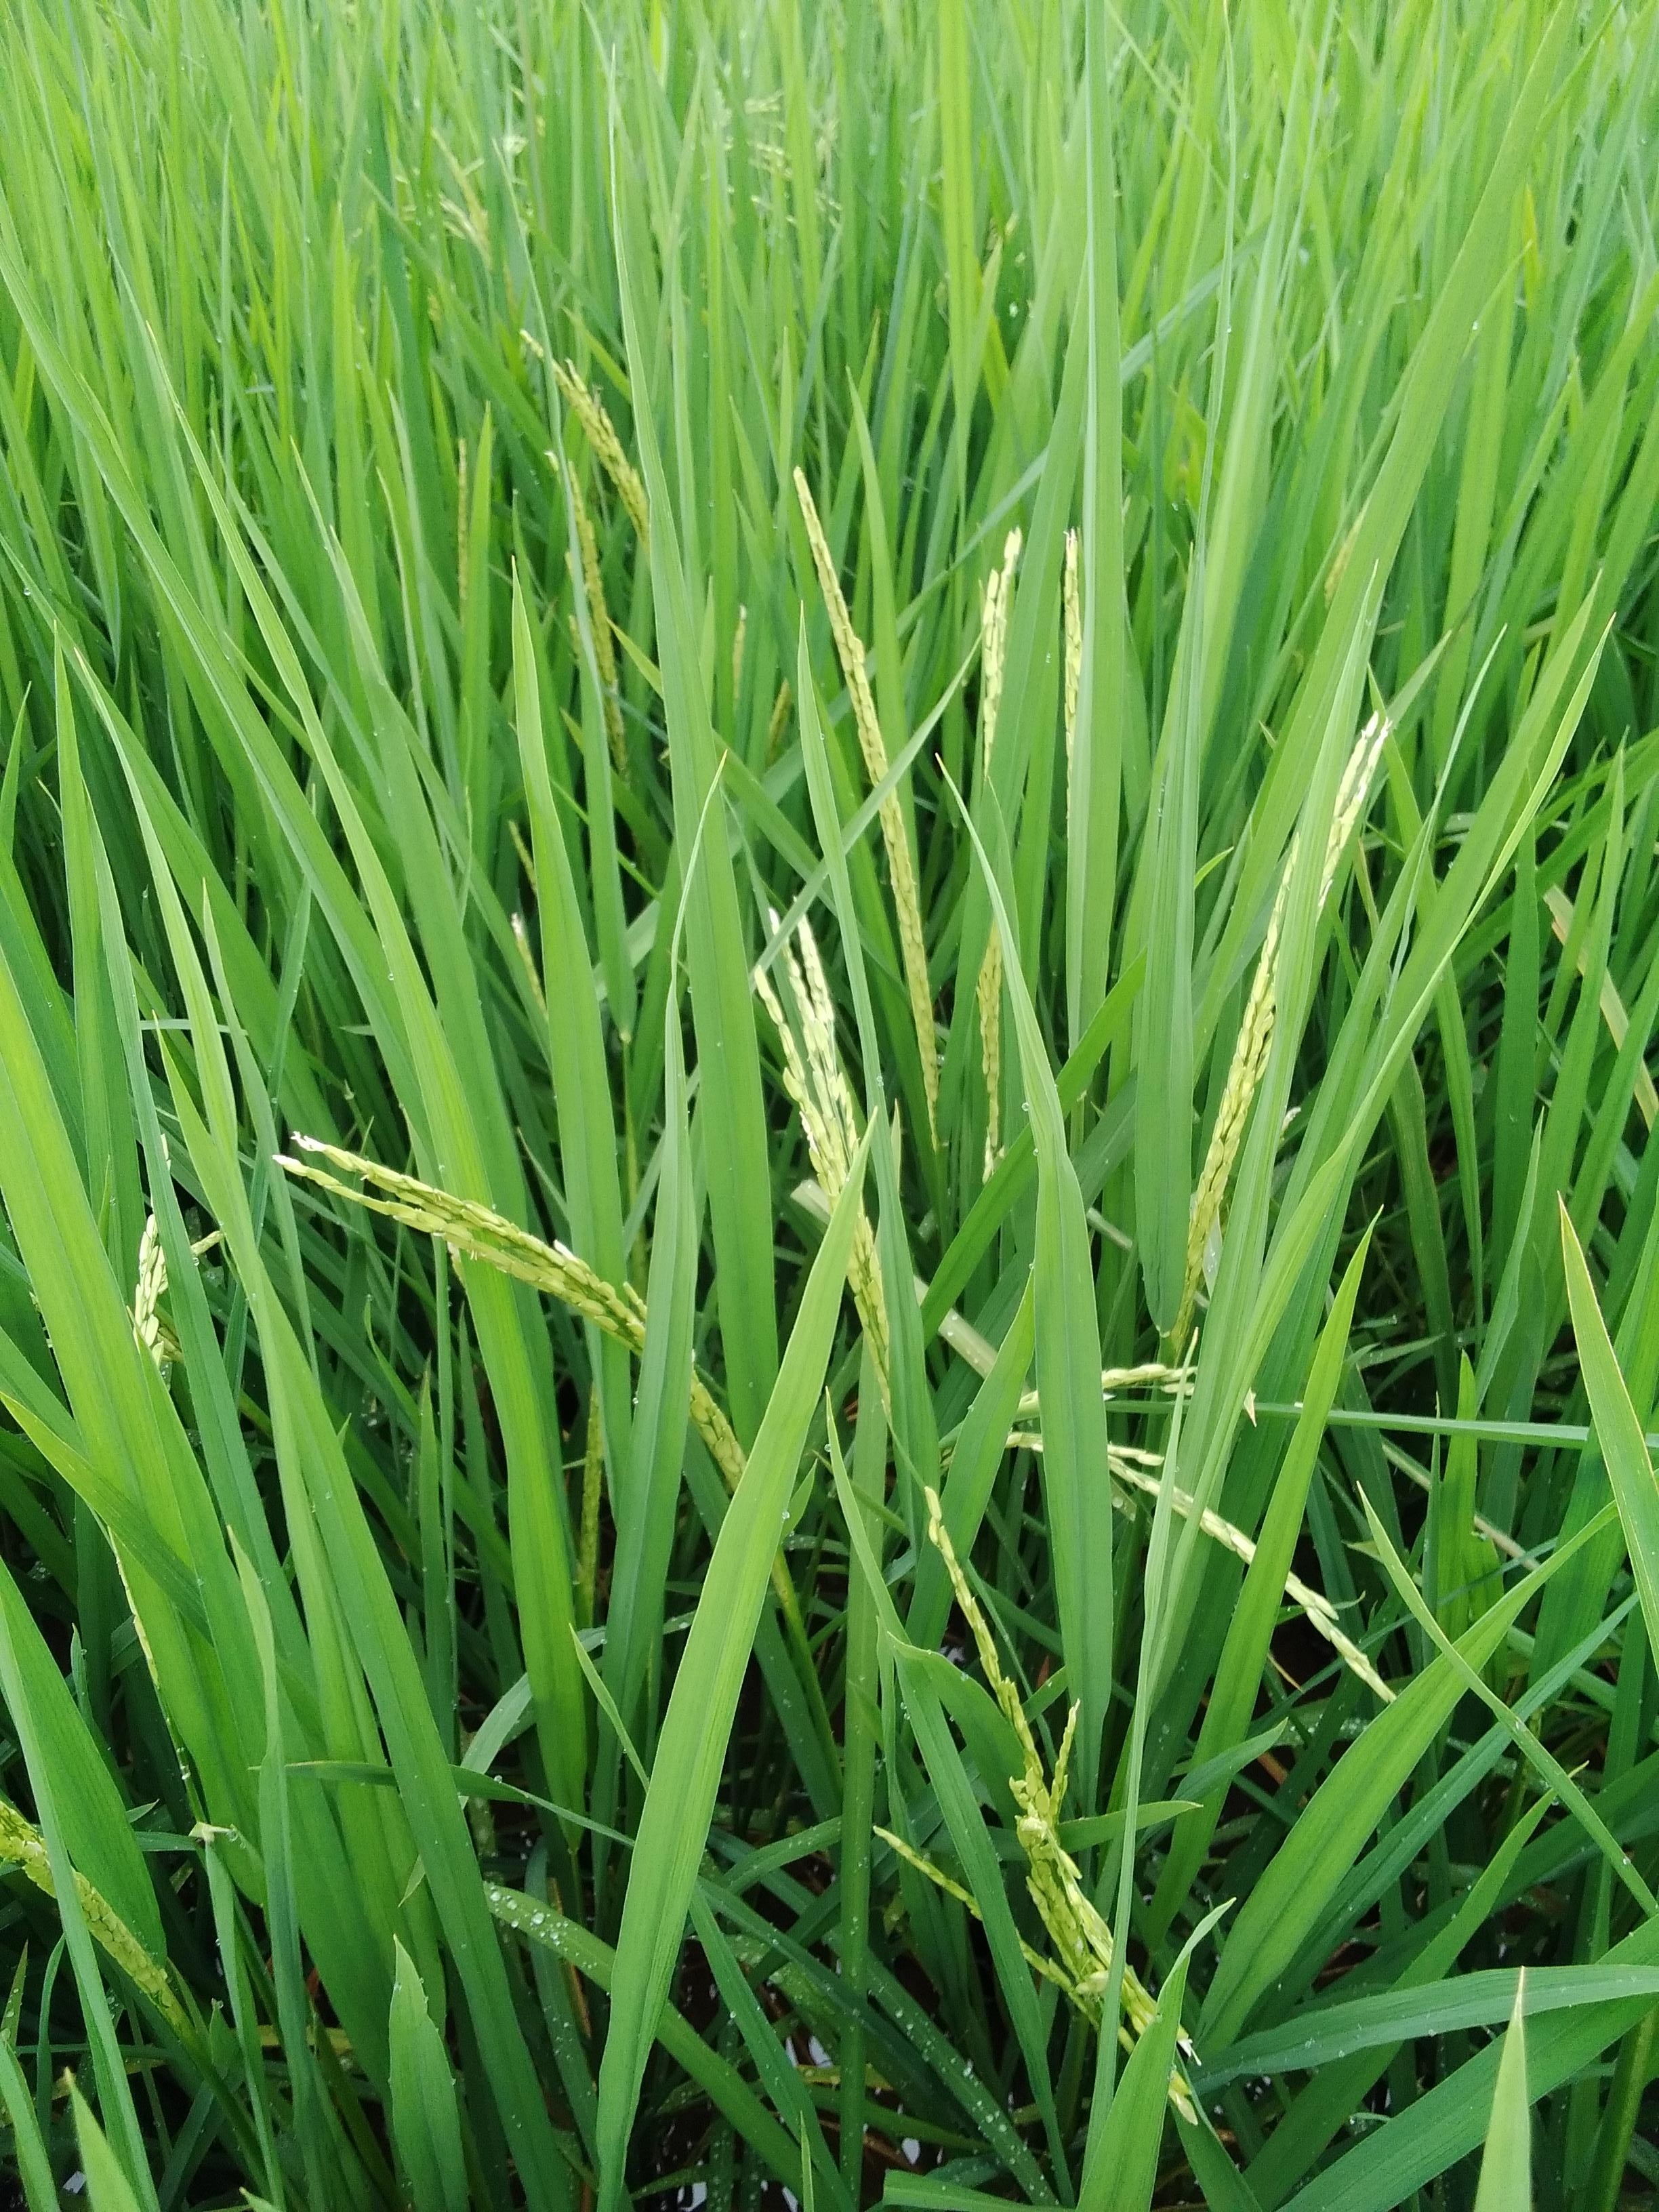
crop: rice
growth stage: flowering
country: Nigeria
